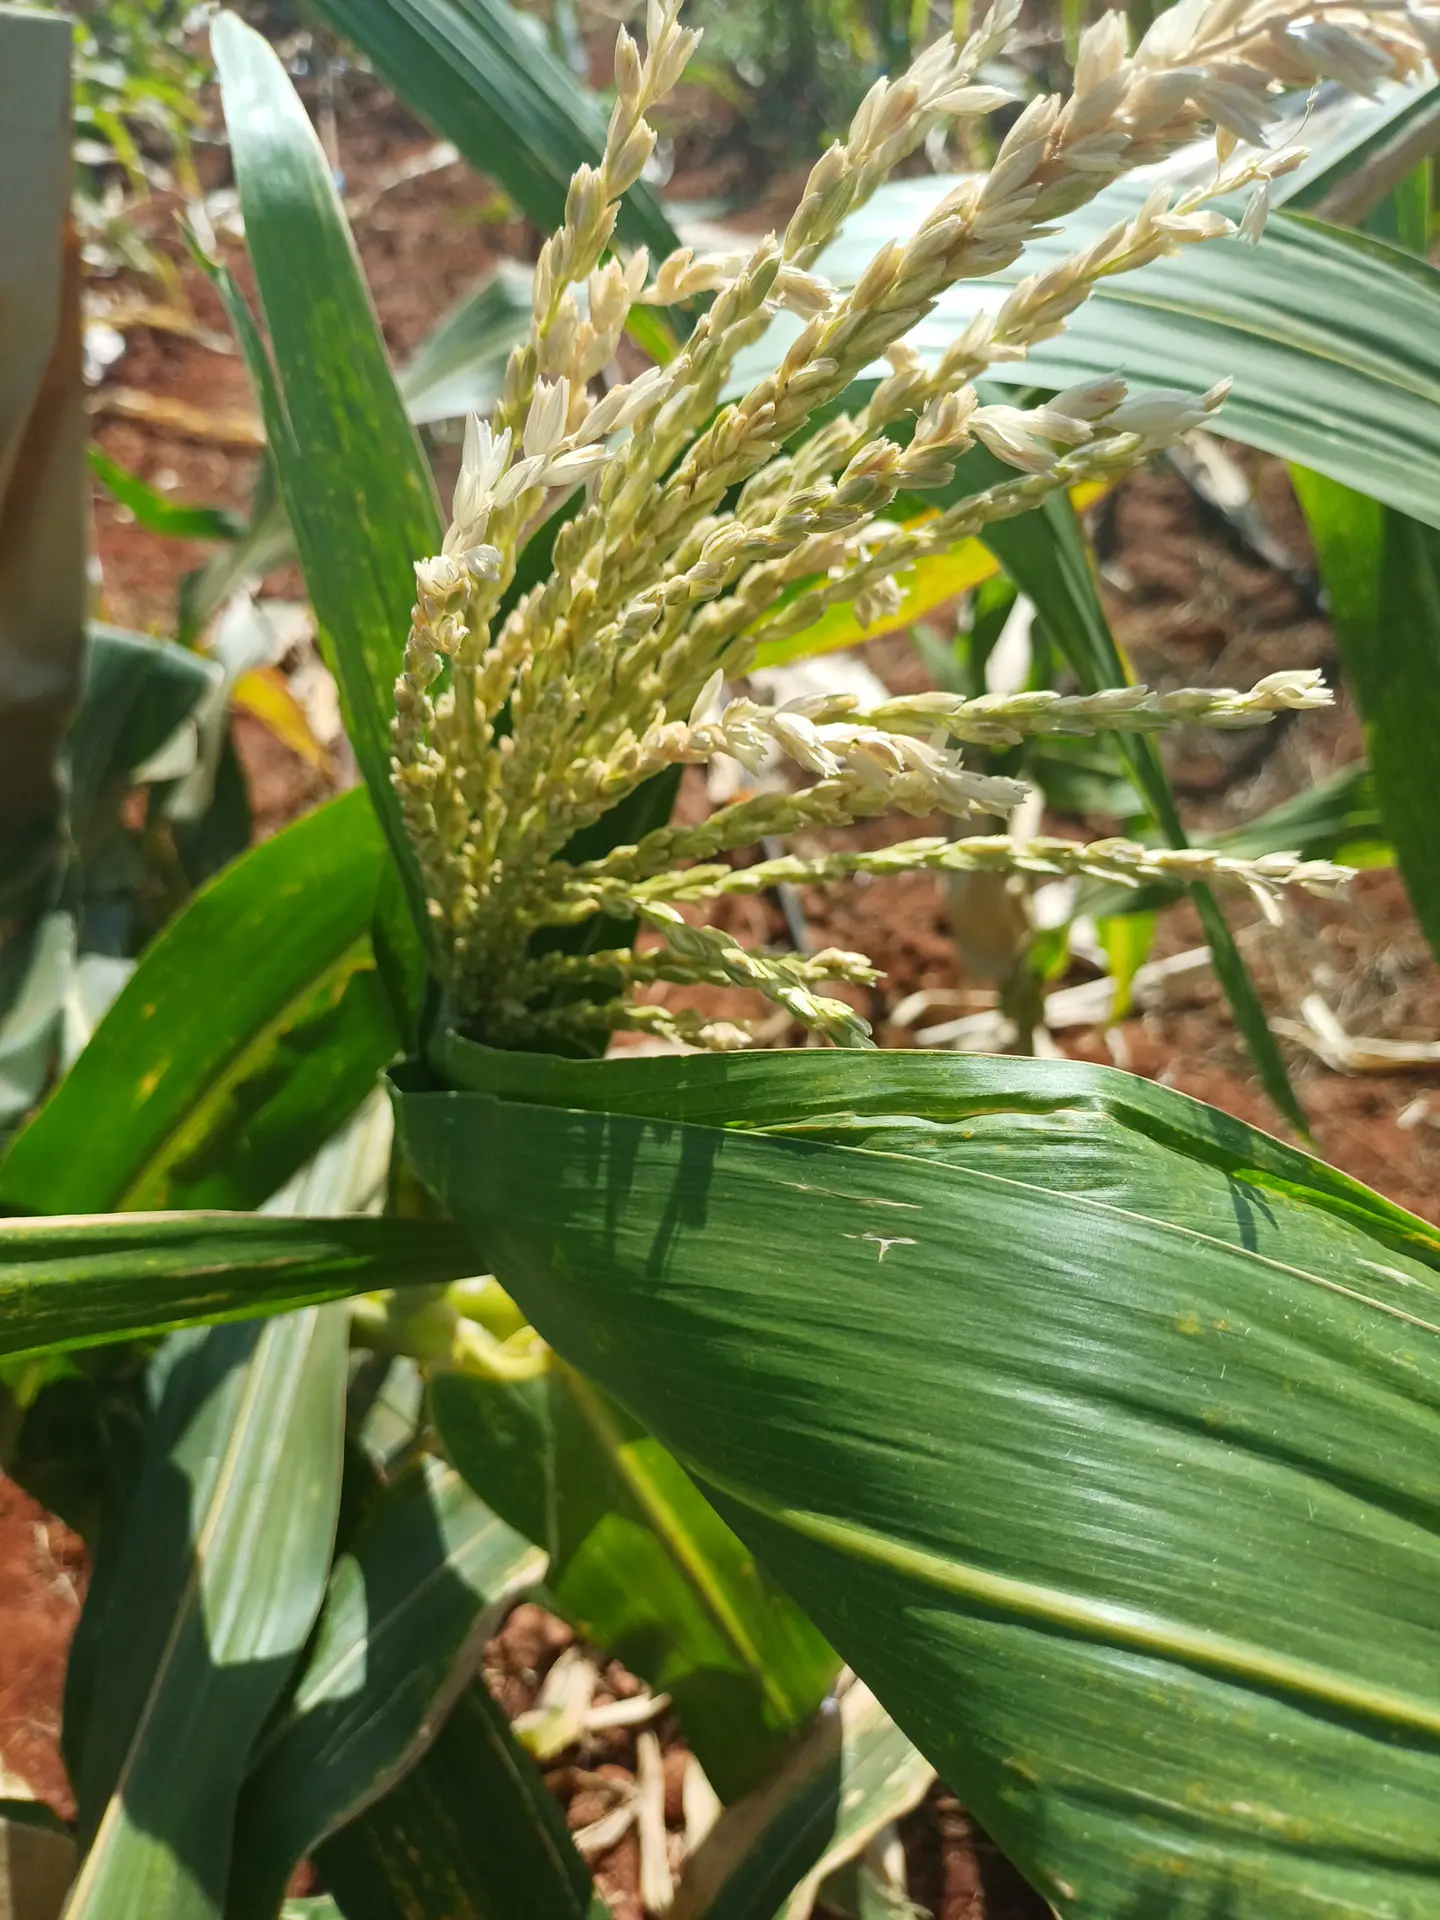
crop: maize
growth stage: flowering
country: Kenya
